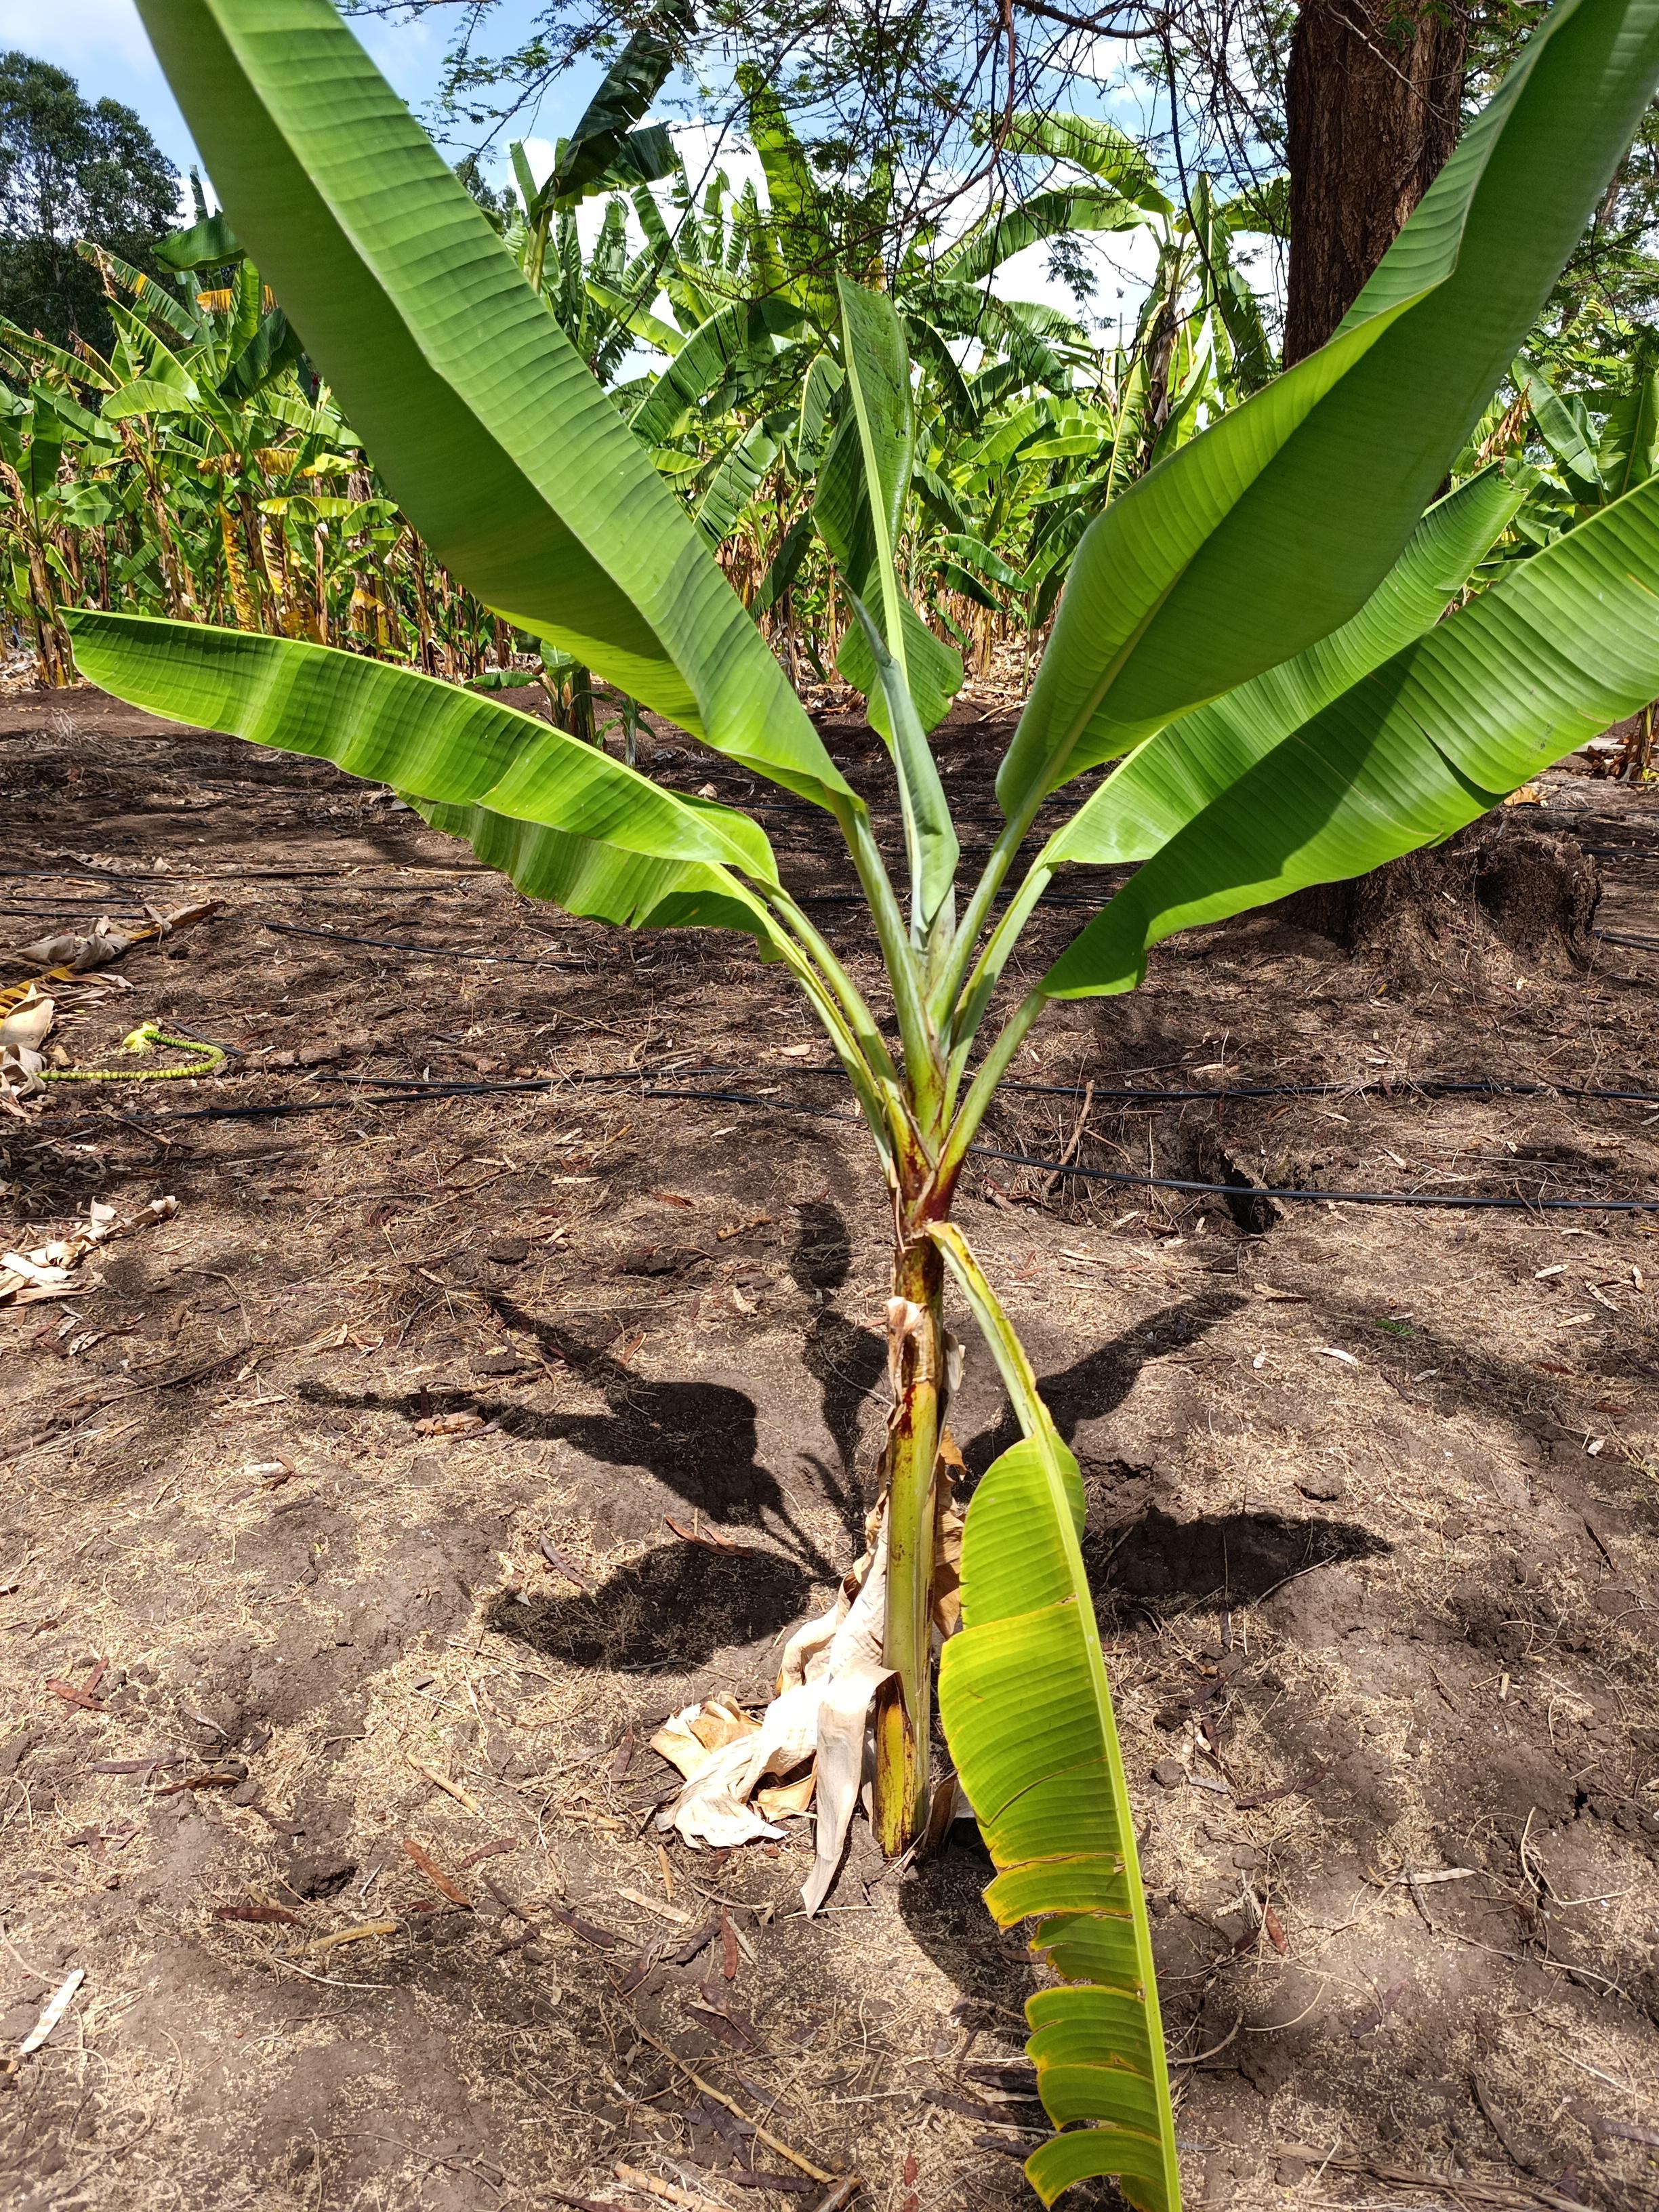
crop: banana
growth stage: vegetative
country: Tanzania
